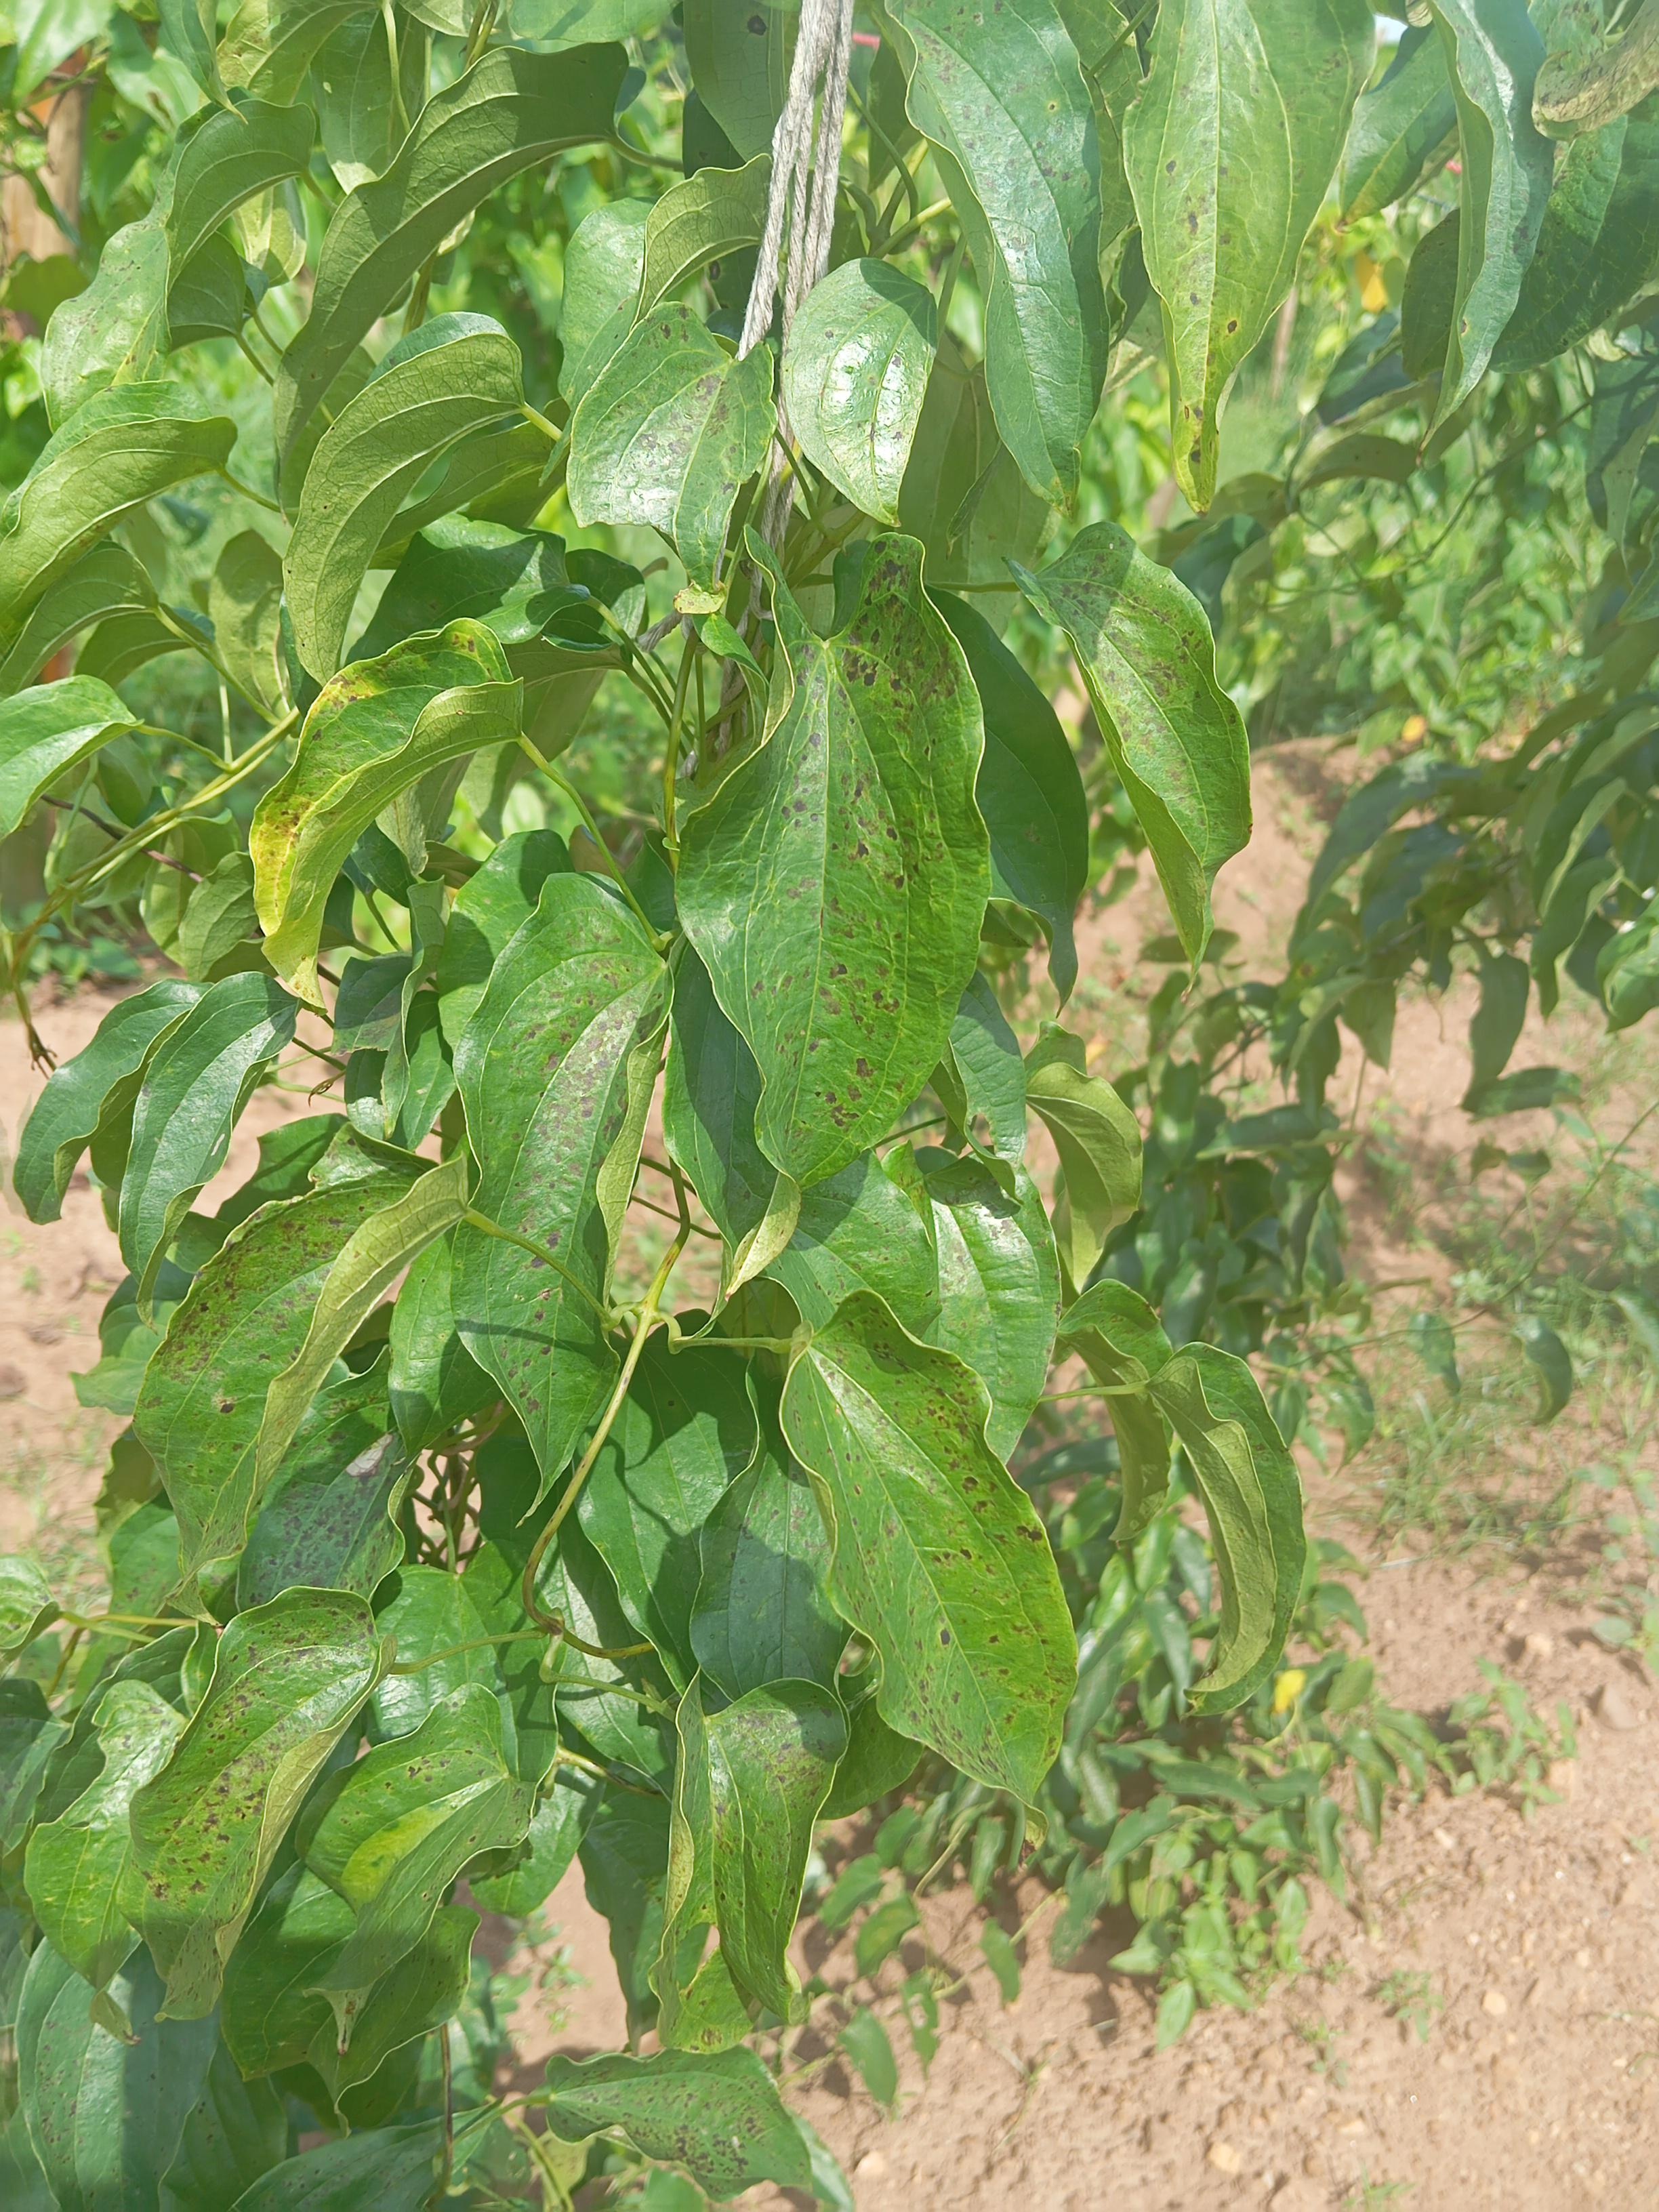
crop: yam
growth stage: sprouting emergence
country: Nigeria
